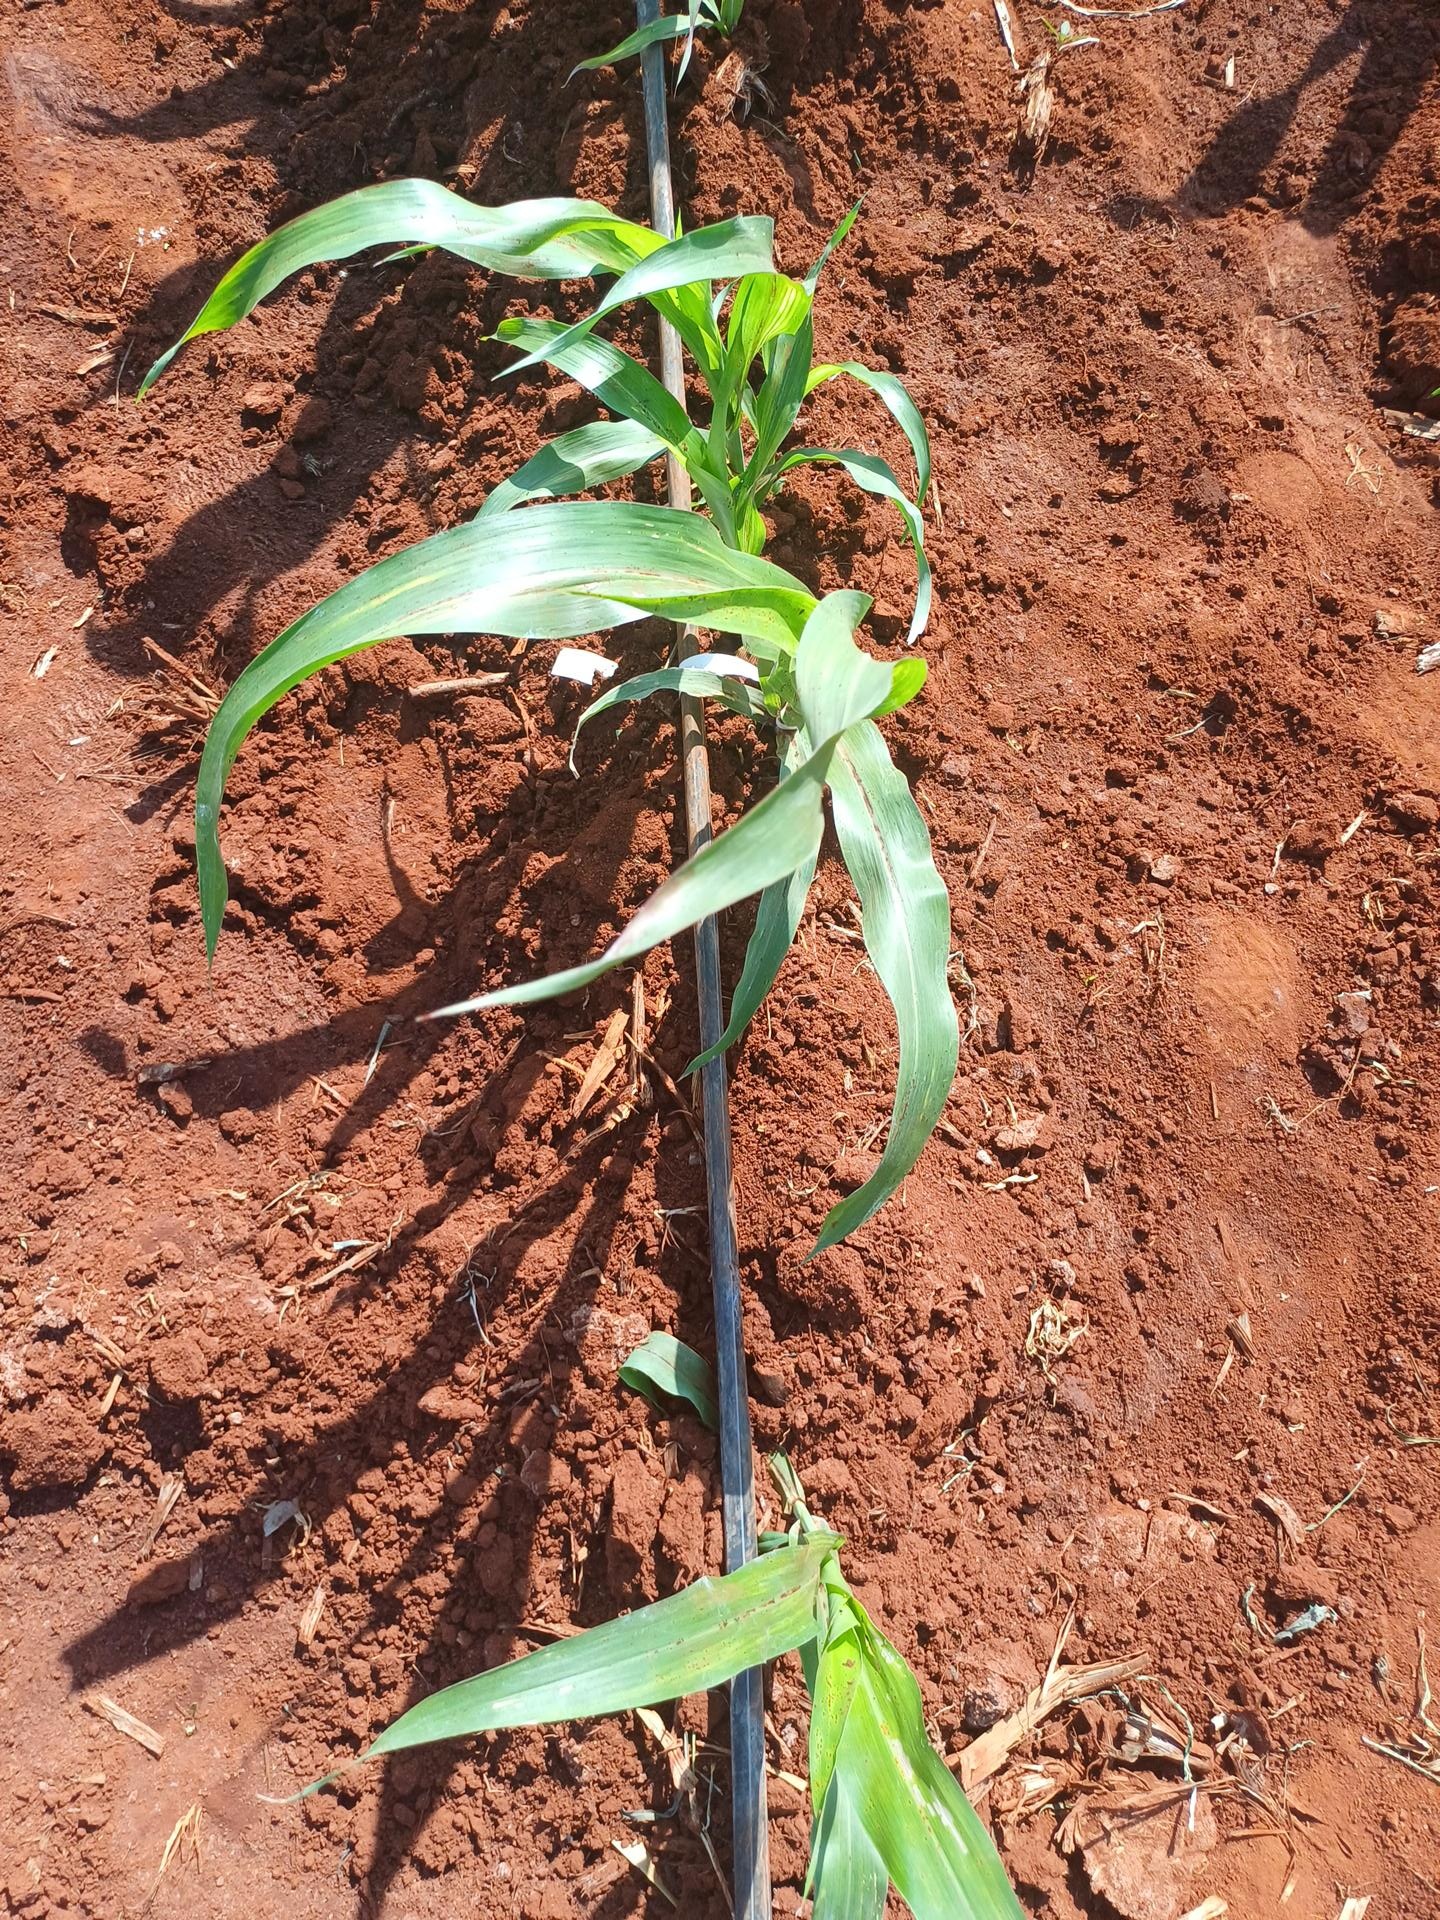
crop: sorghum
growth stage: vegetative
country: Kenya
